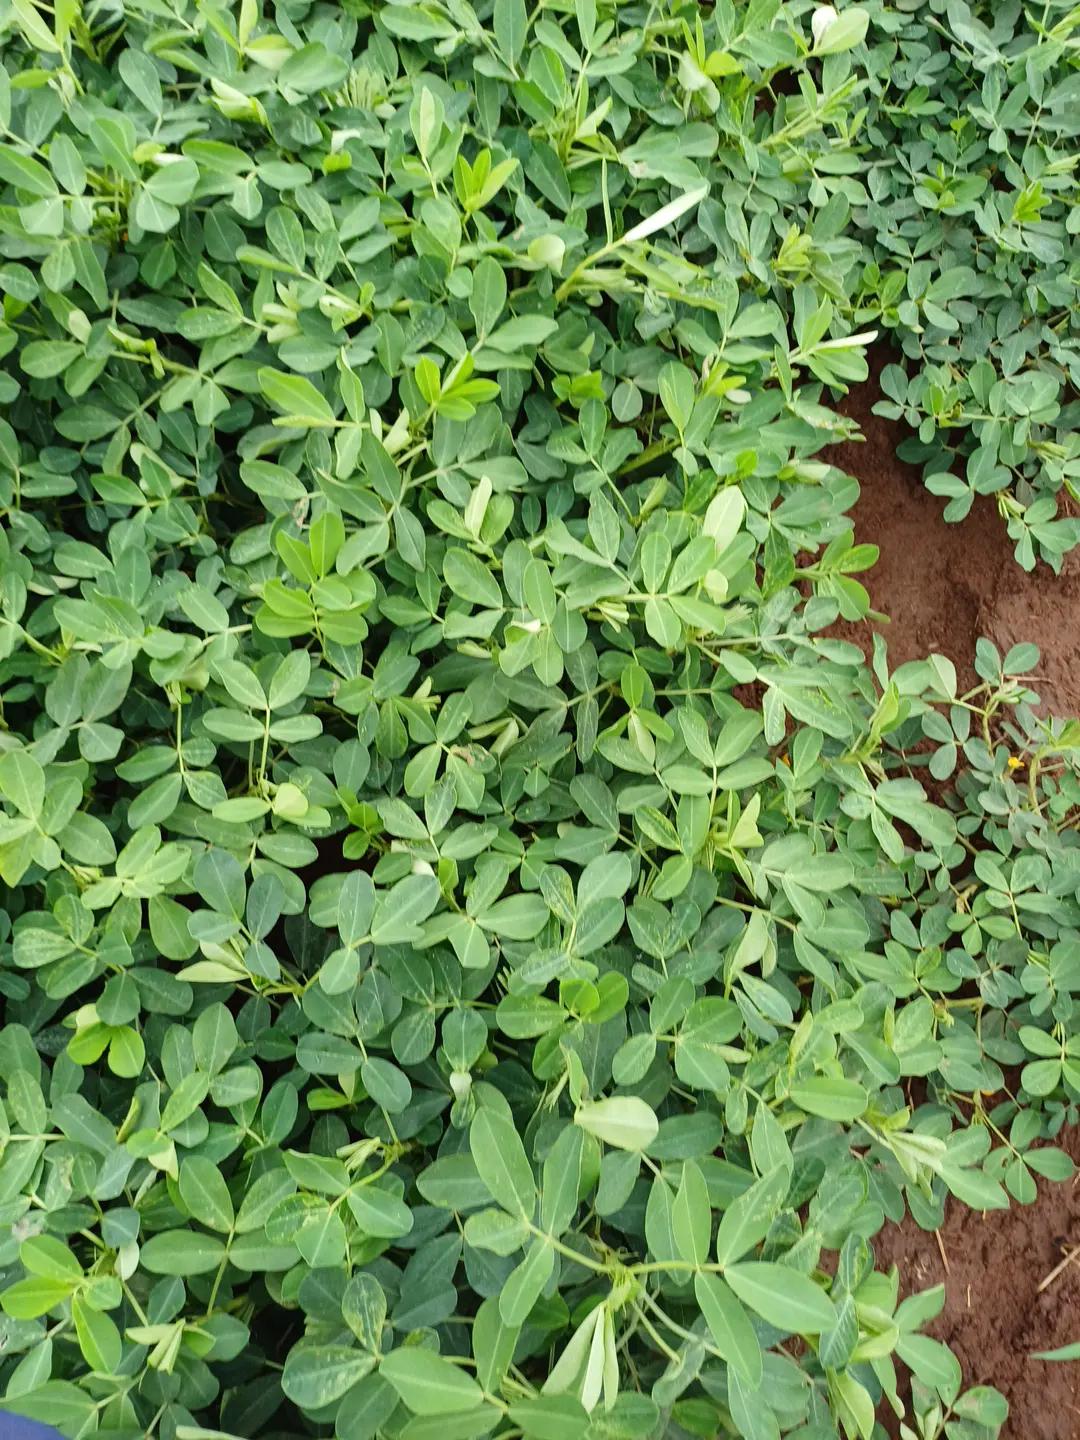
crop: groundnut
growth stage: flowering
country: Kenya
